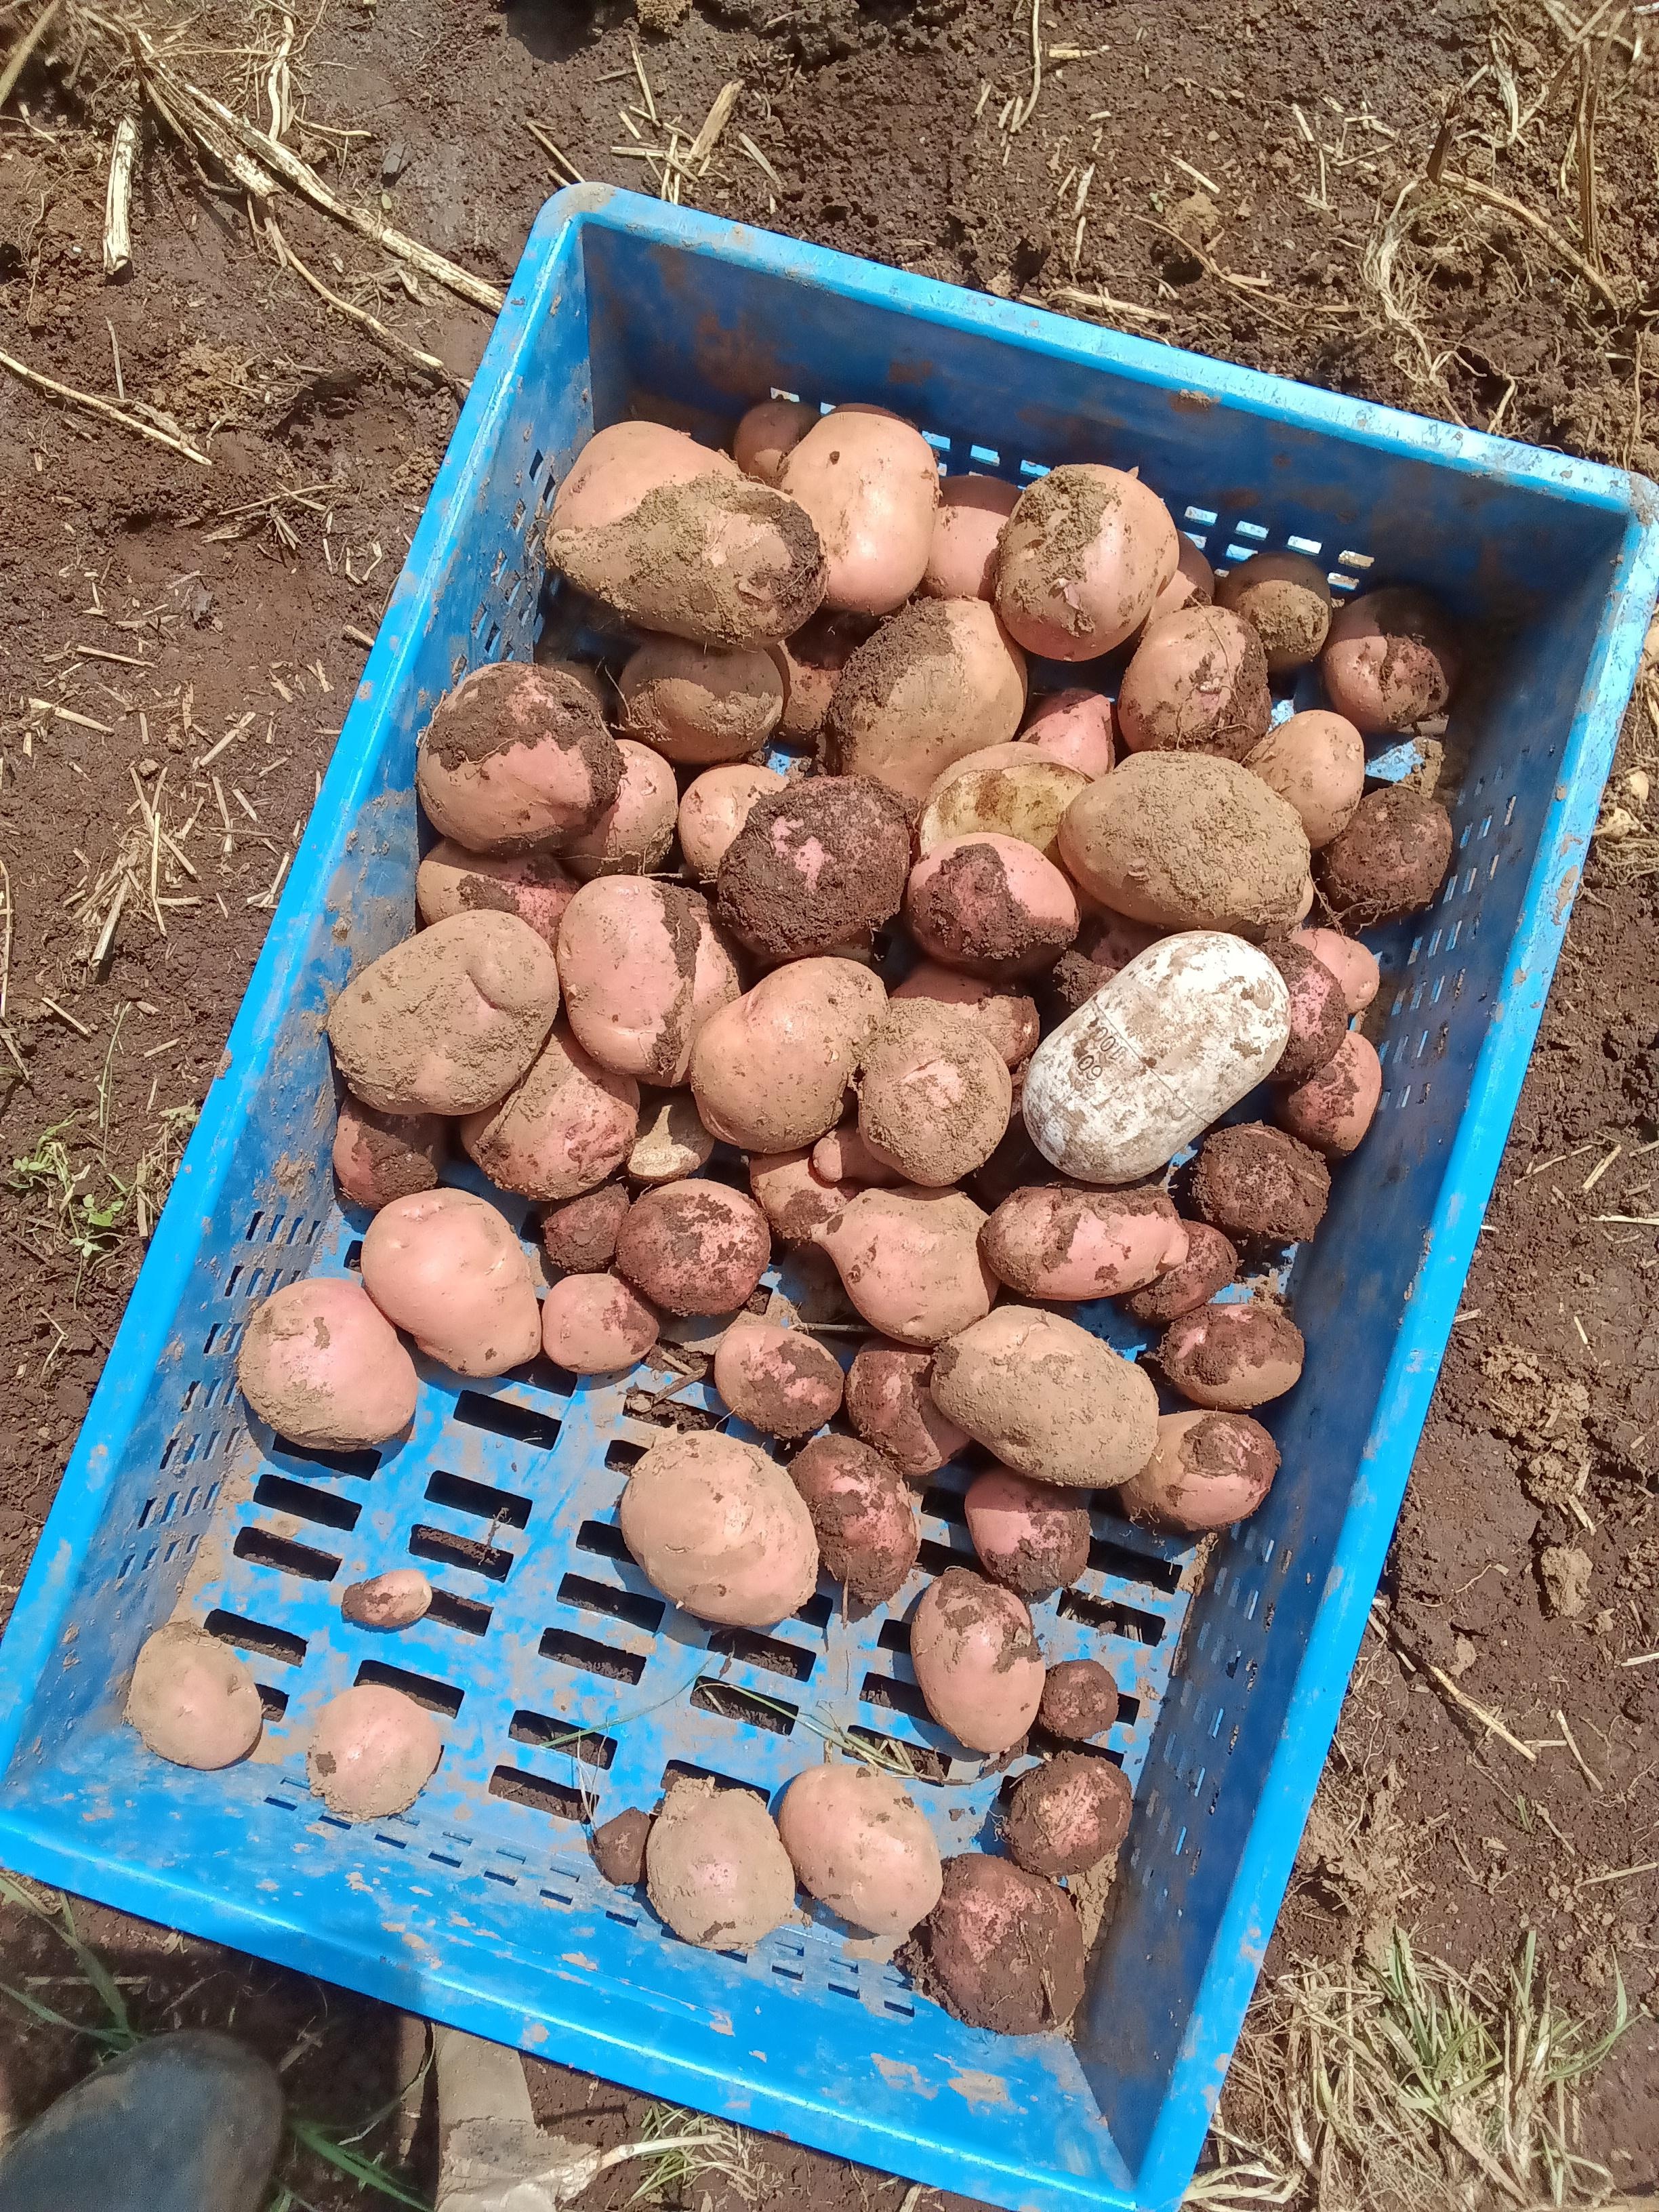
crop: potato
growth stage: harvest
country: Kenya
